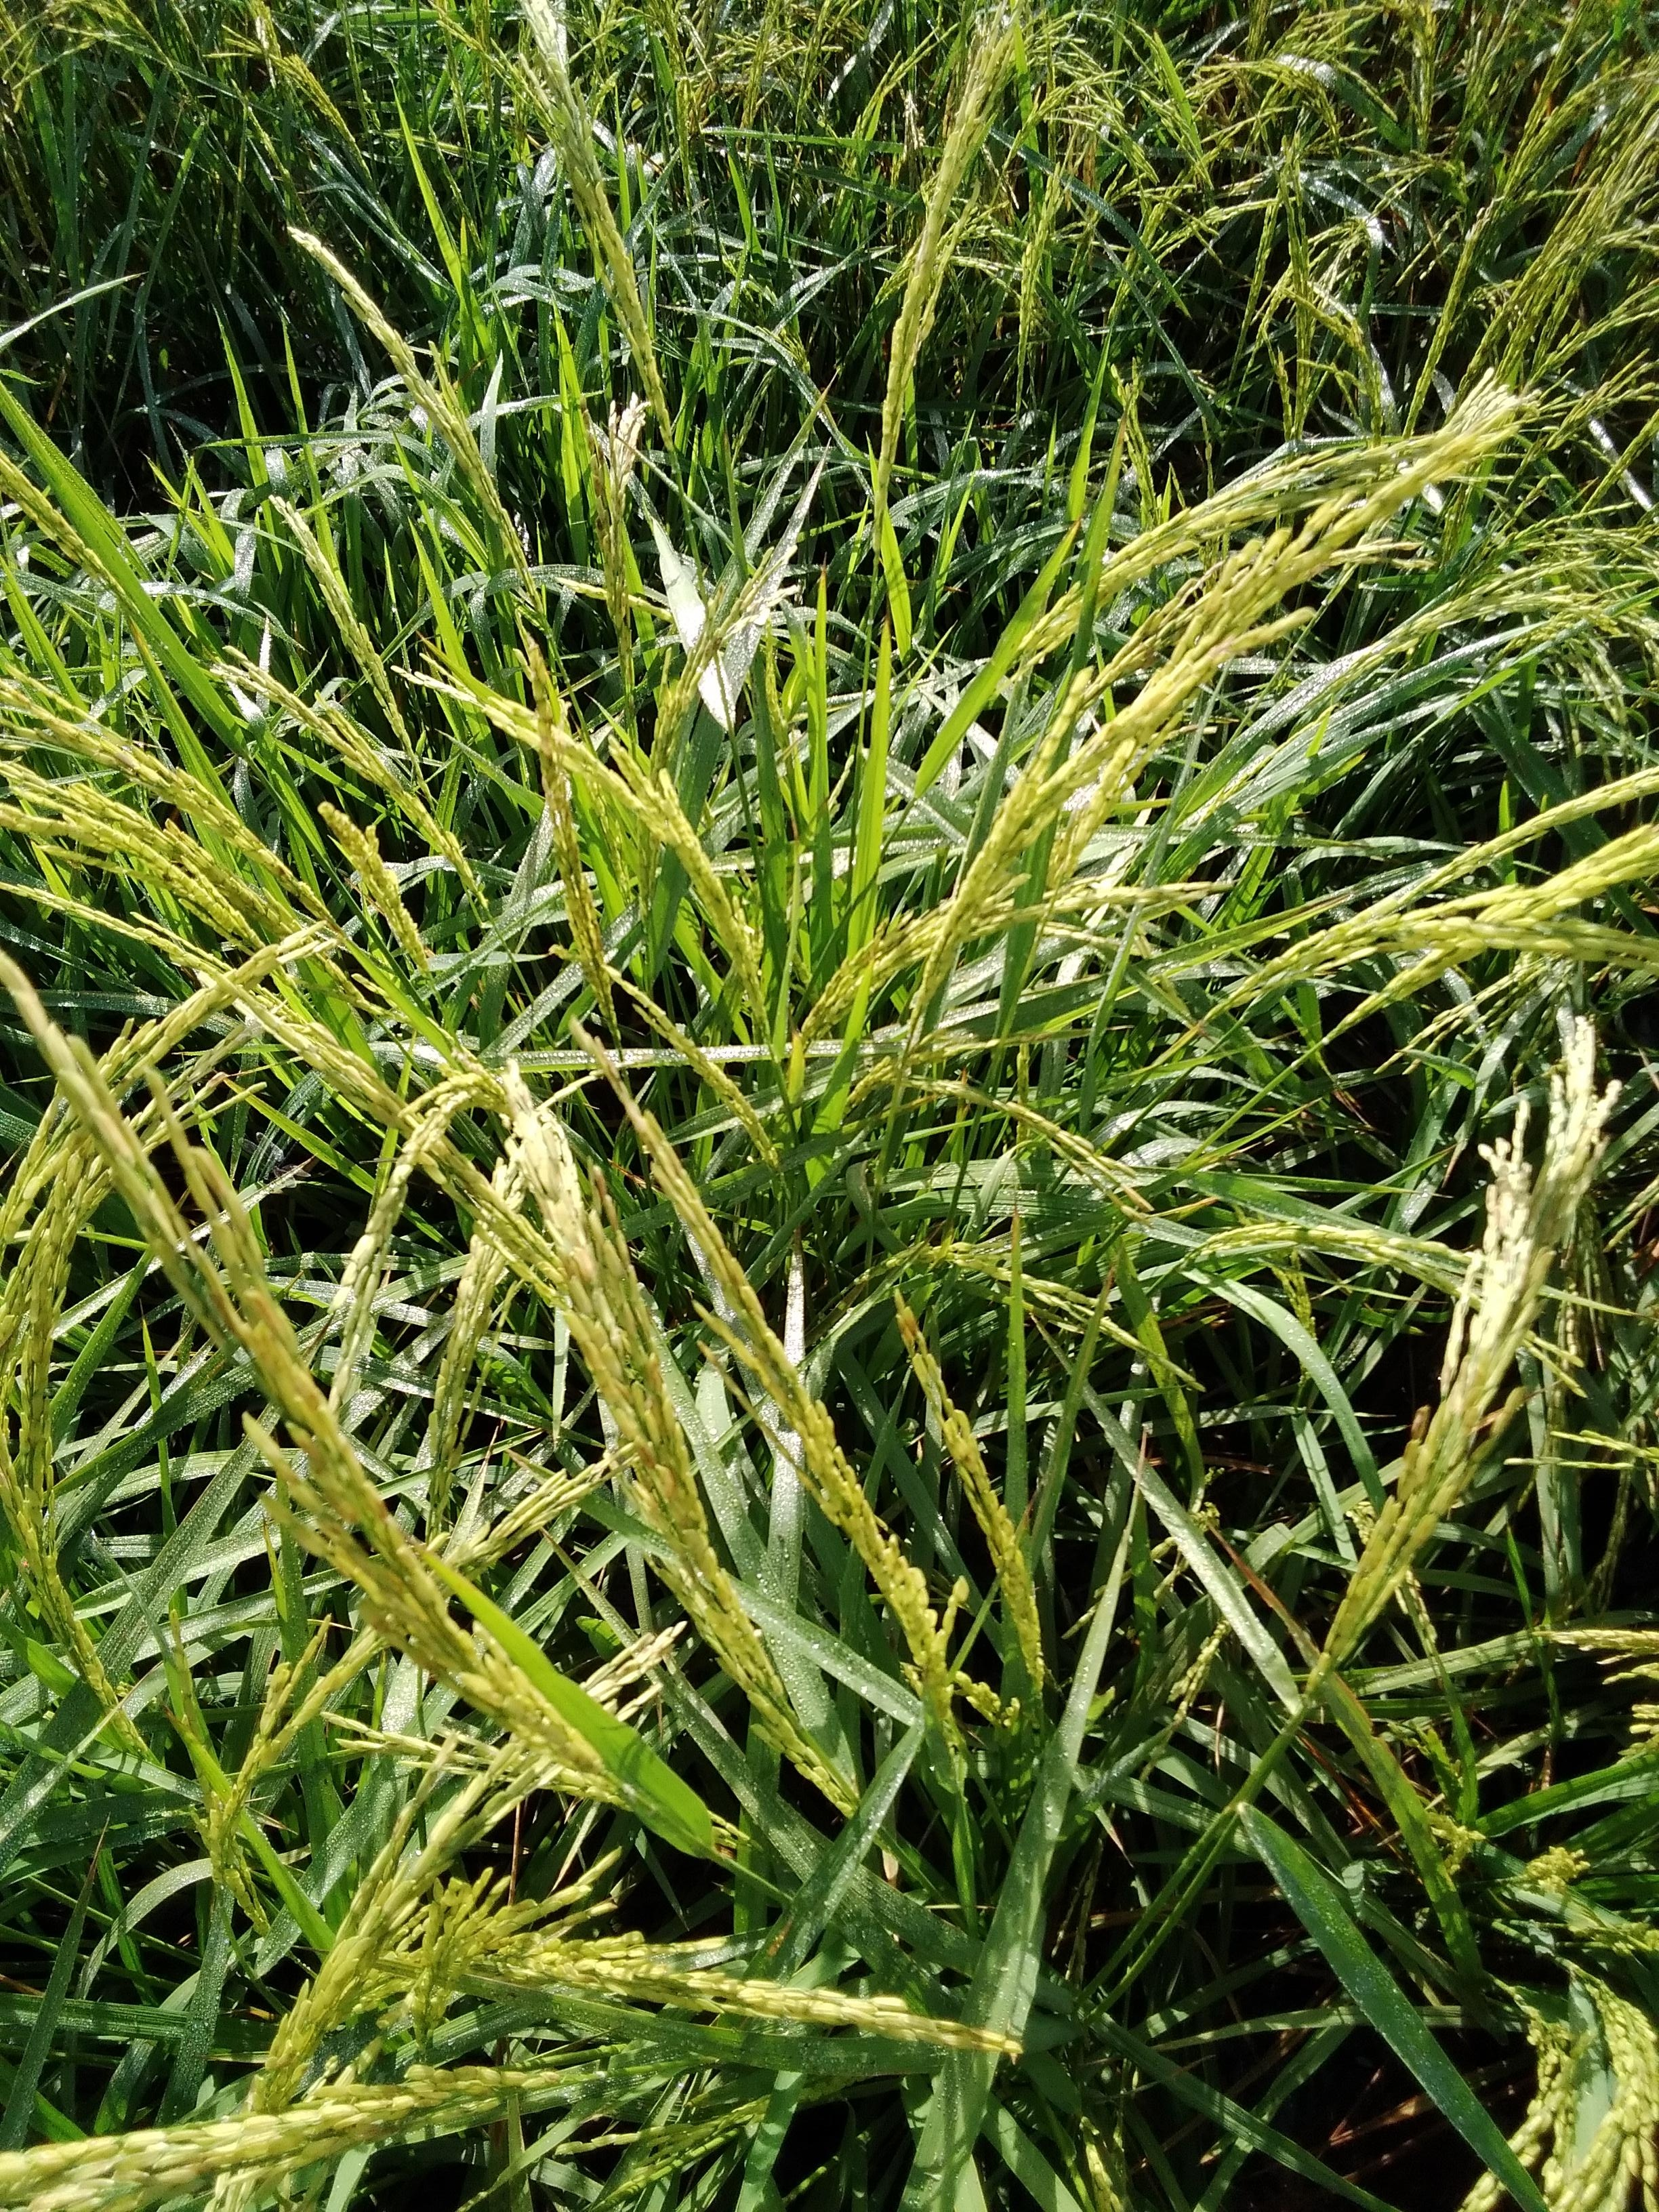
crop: rice
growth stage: flowering
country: Senegal
